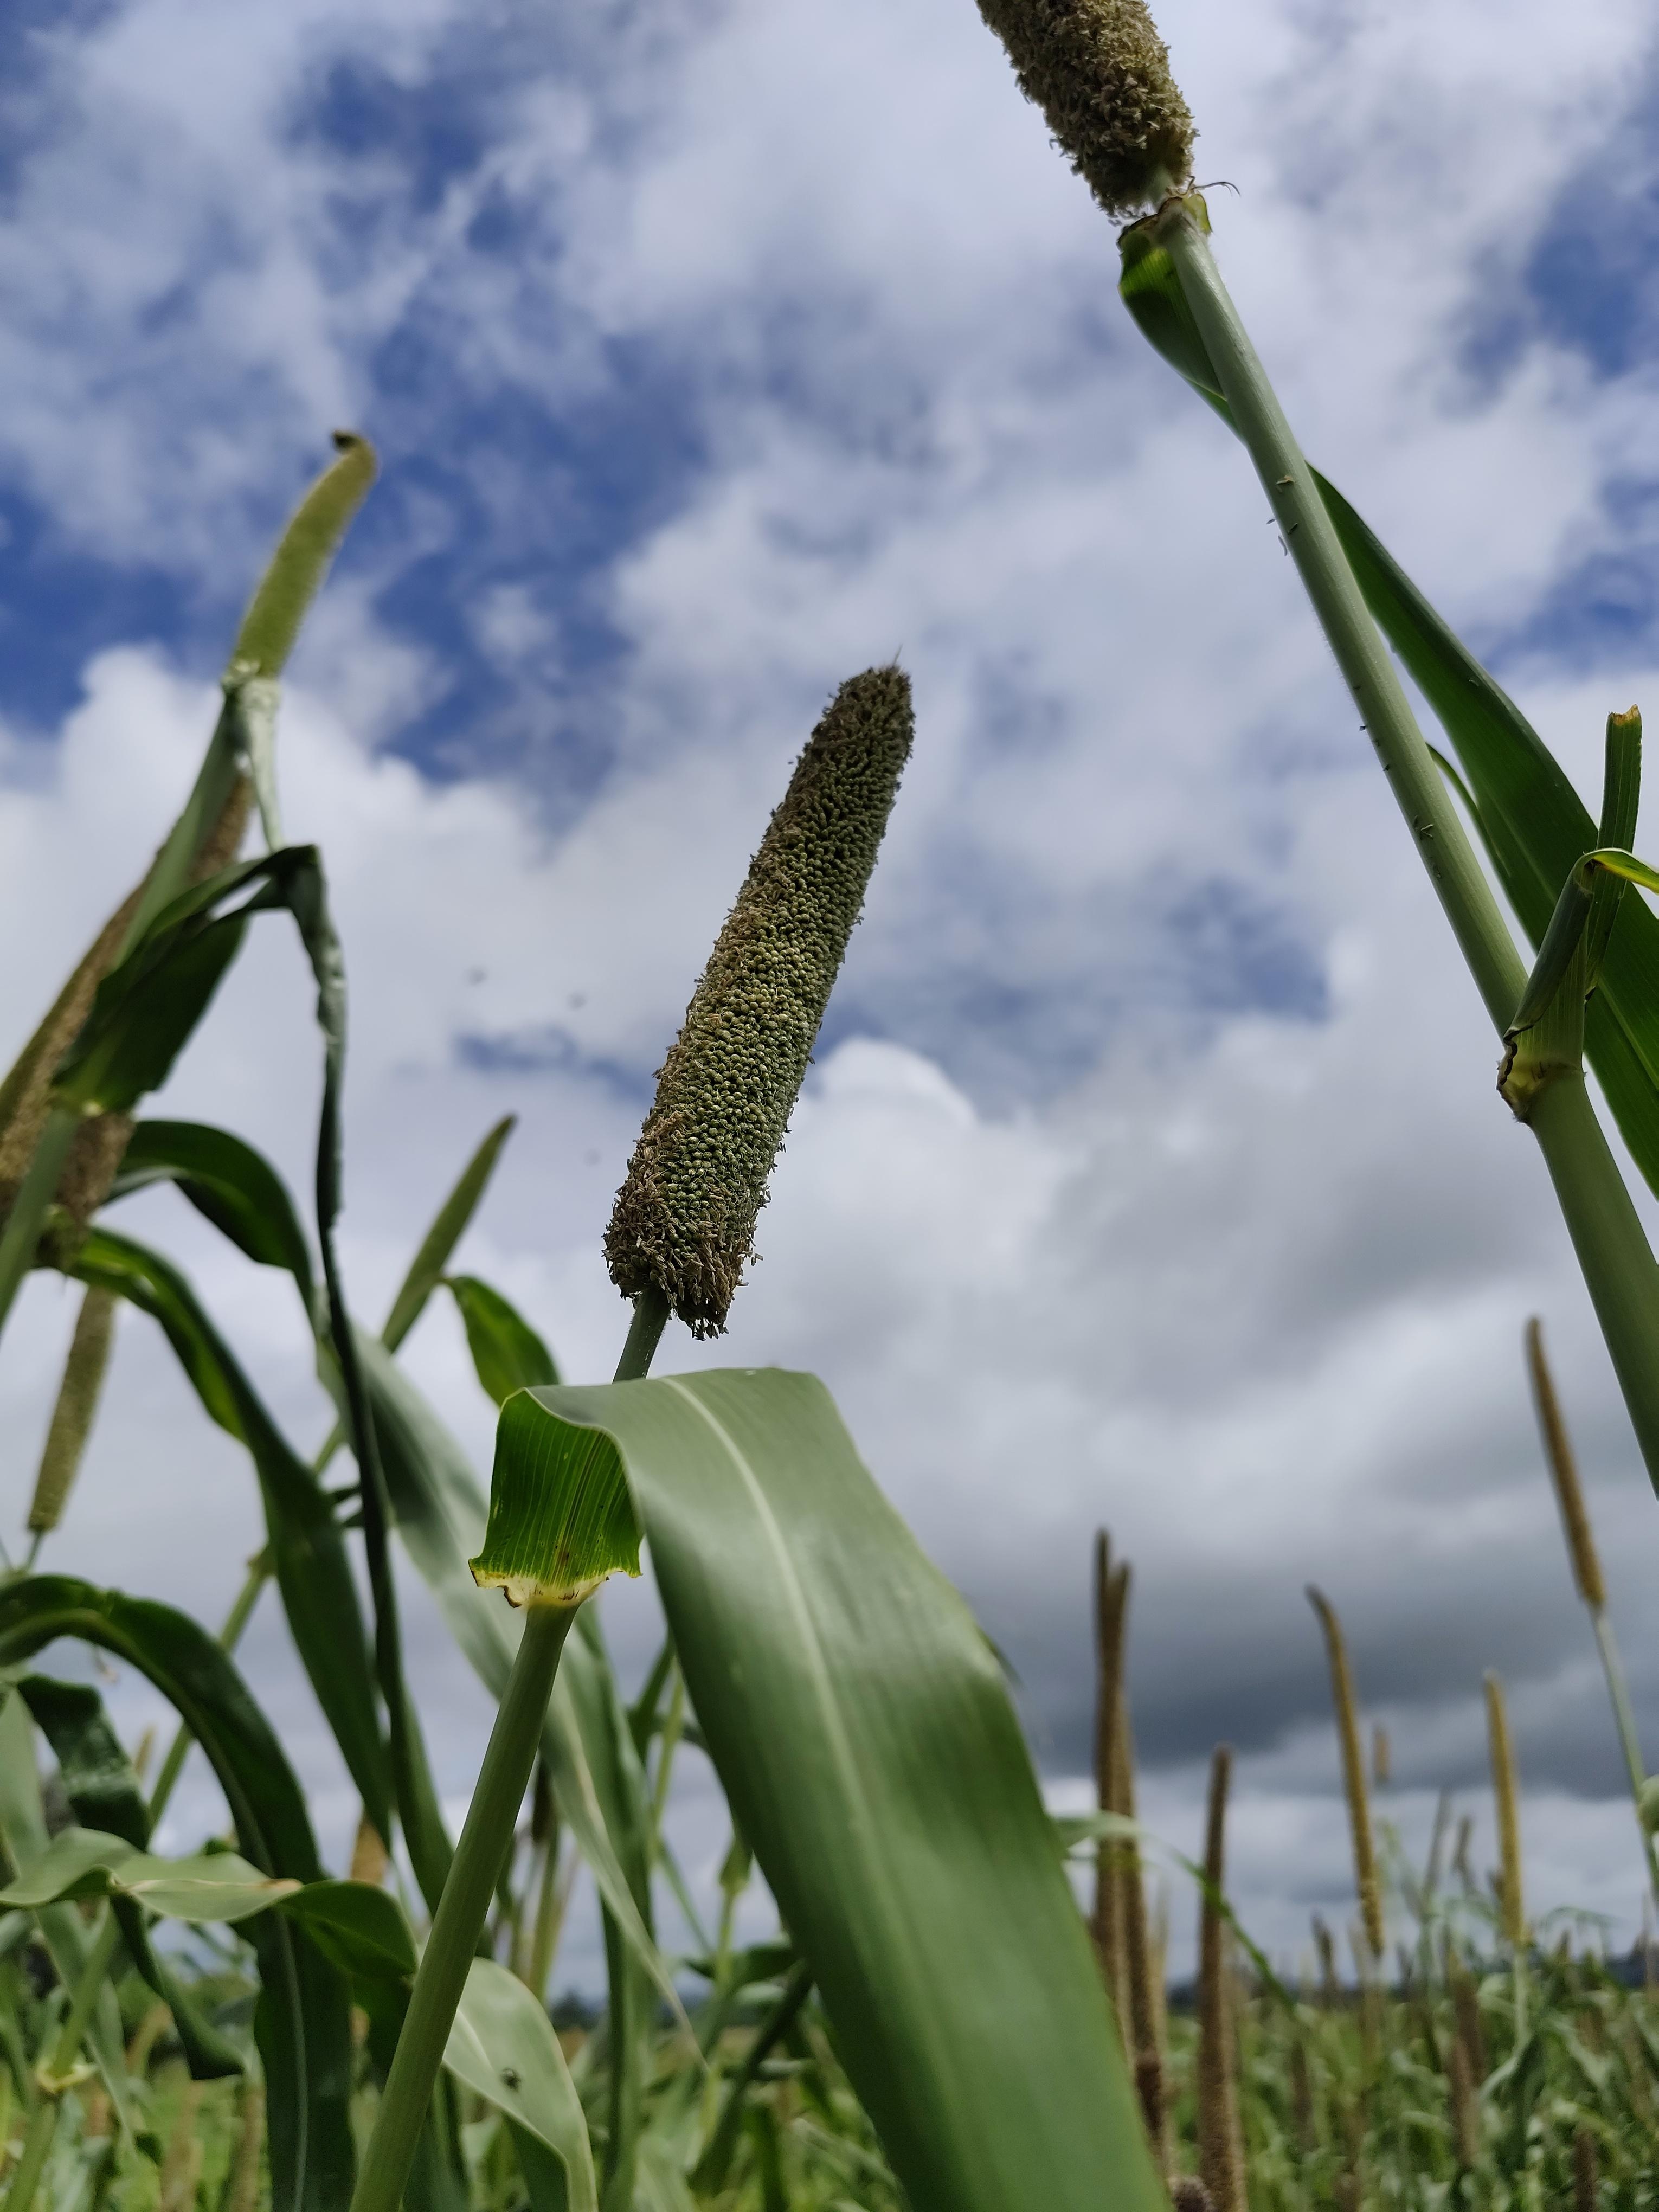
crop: pearl millet
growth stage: heading tuber
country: Tanzania
